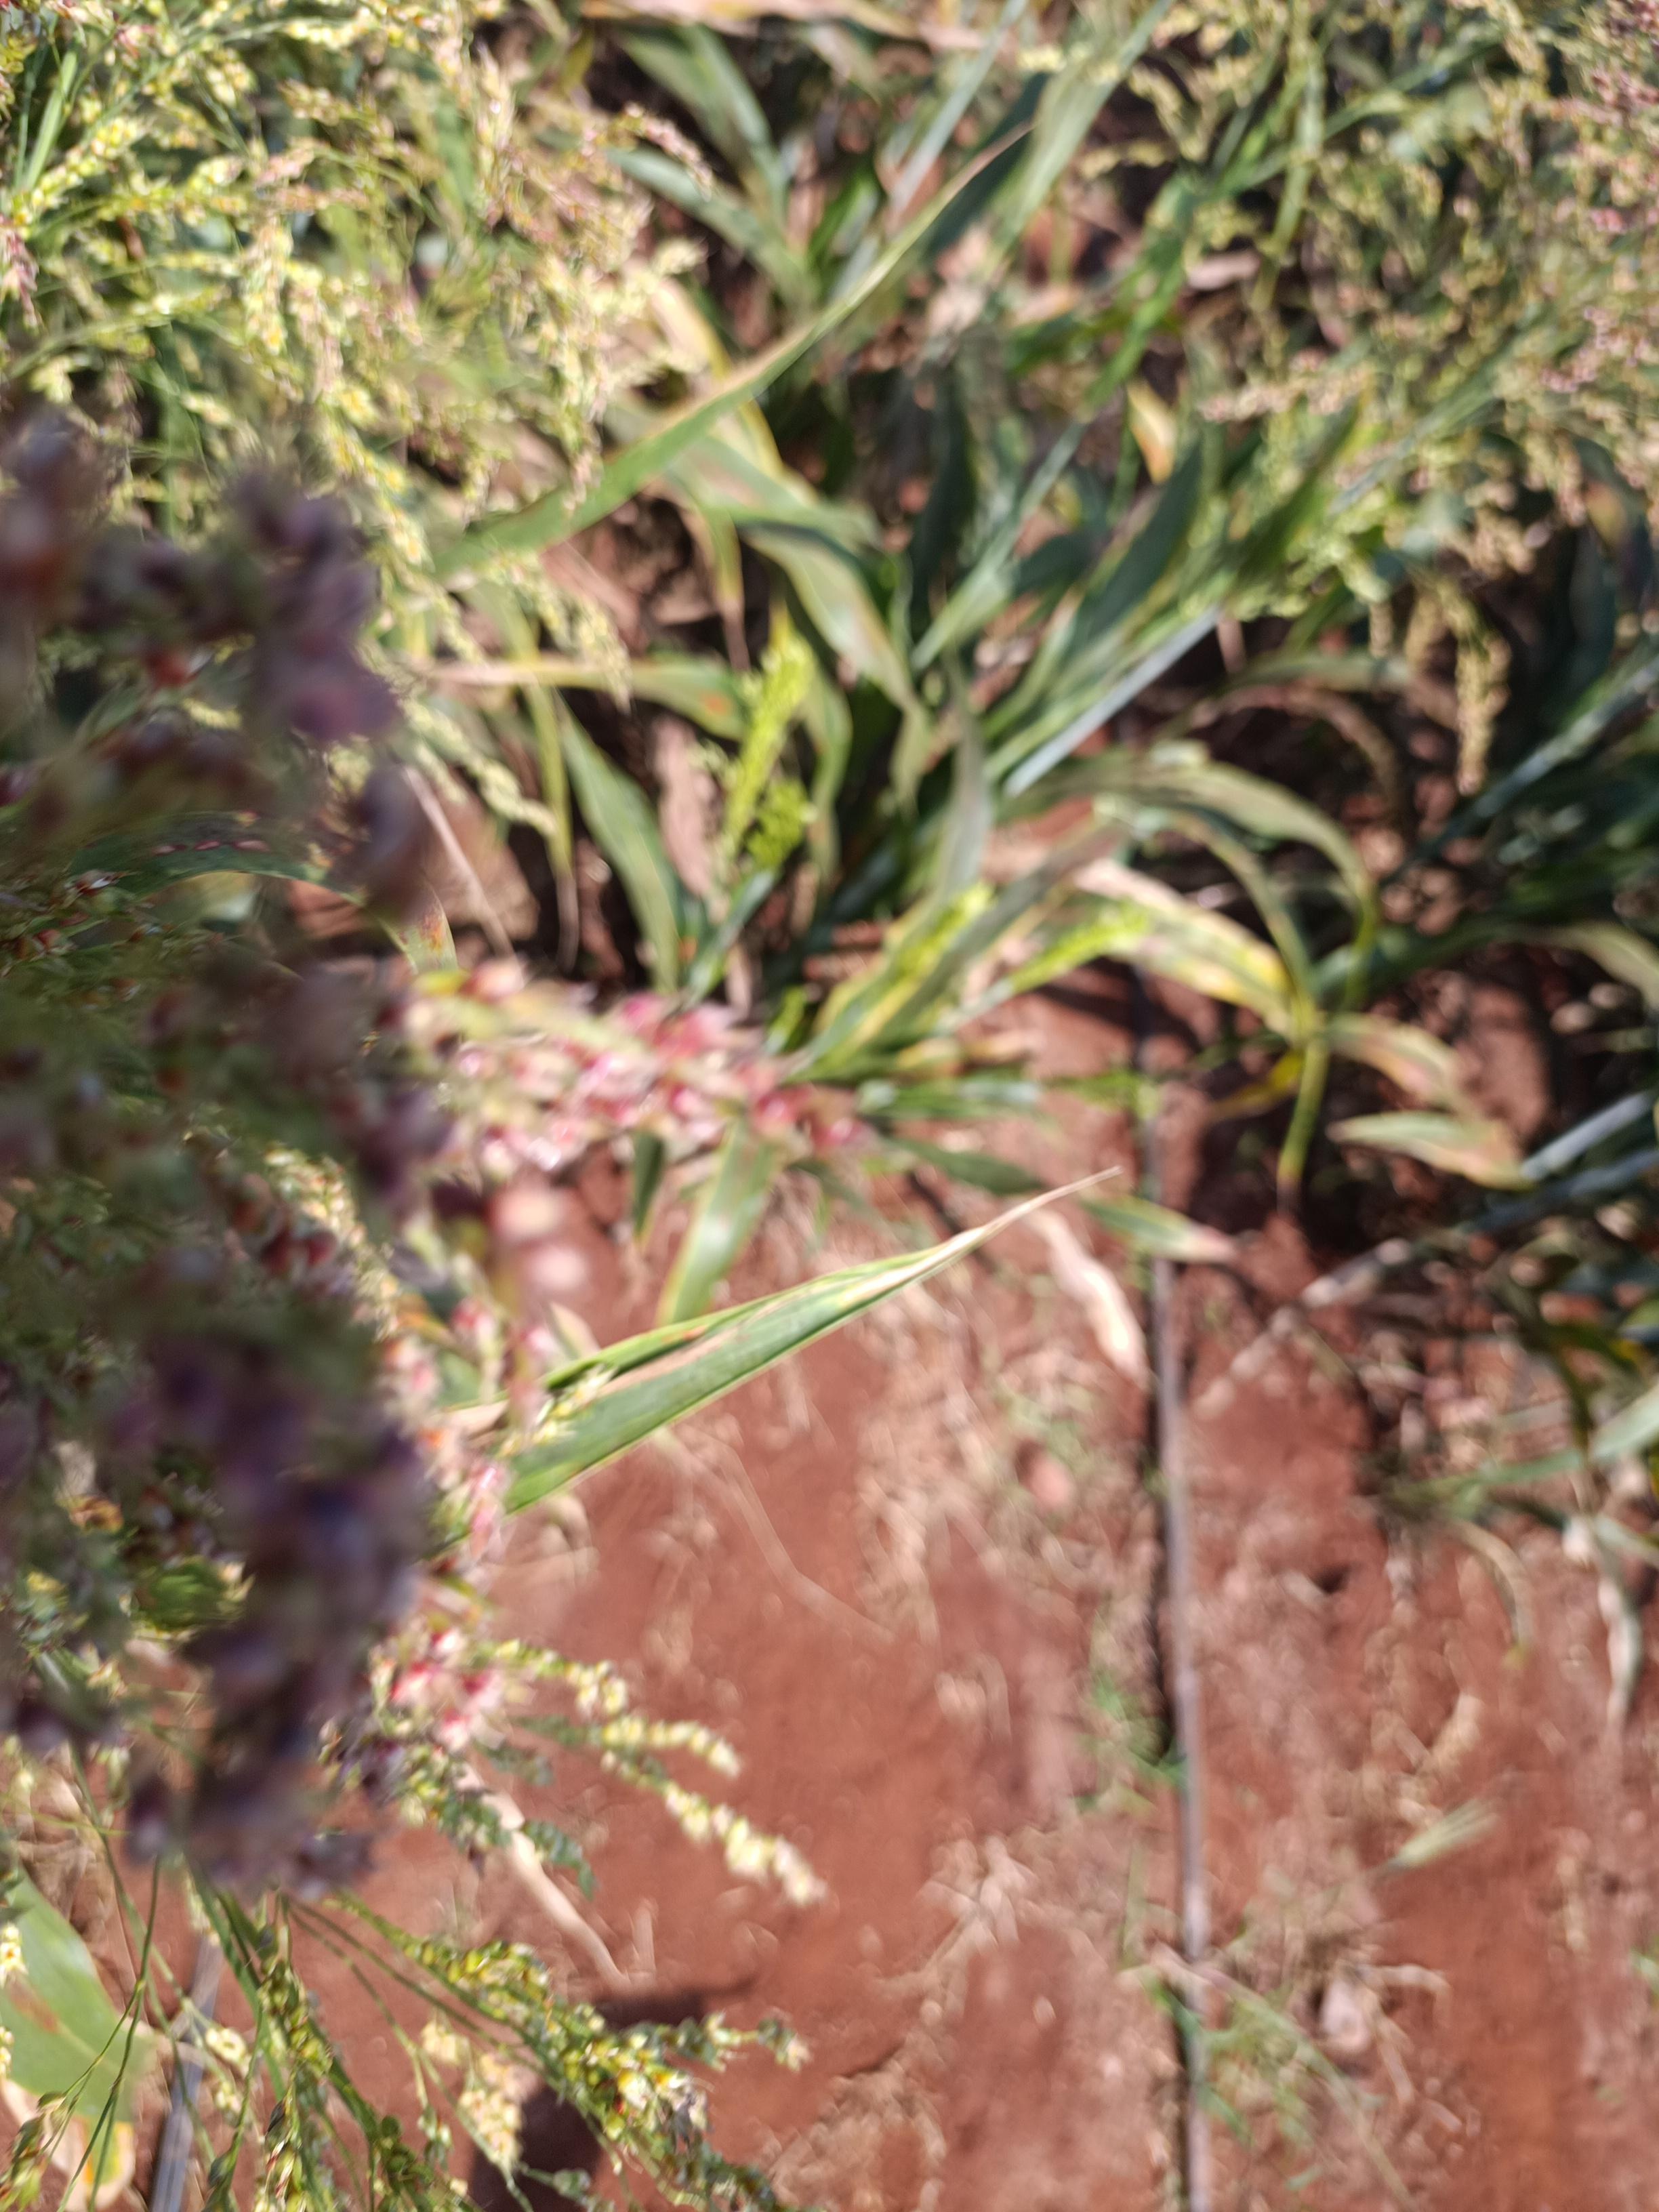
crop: sorghum
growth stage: filling grain
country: Kenya
